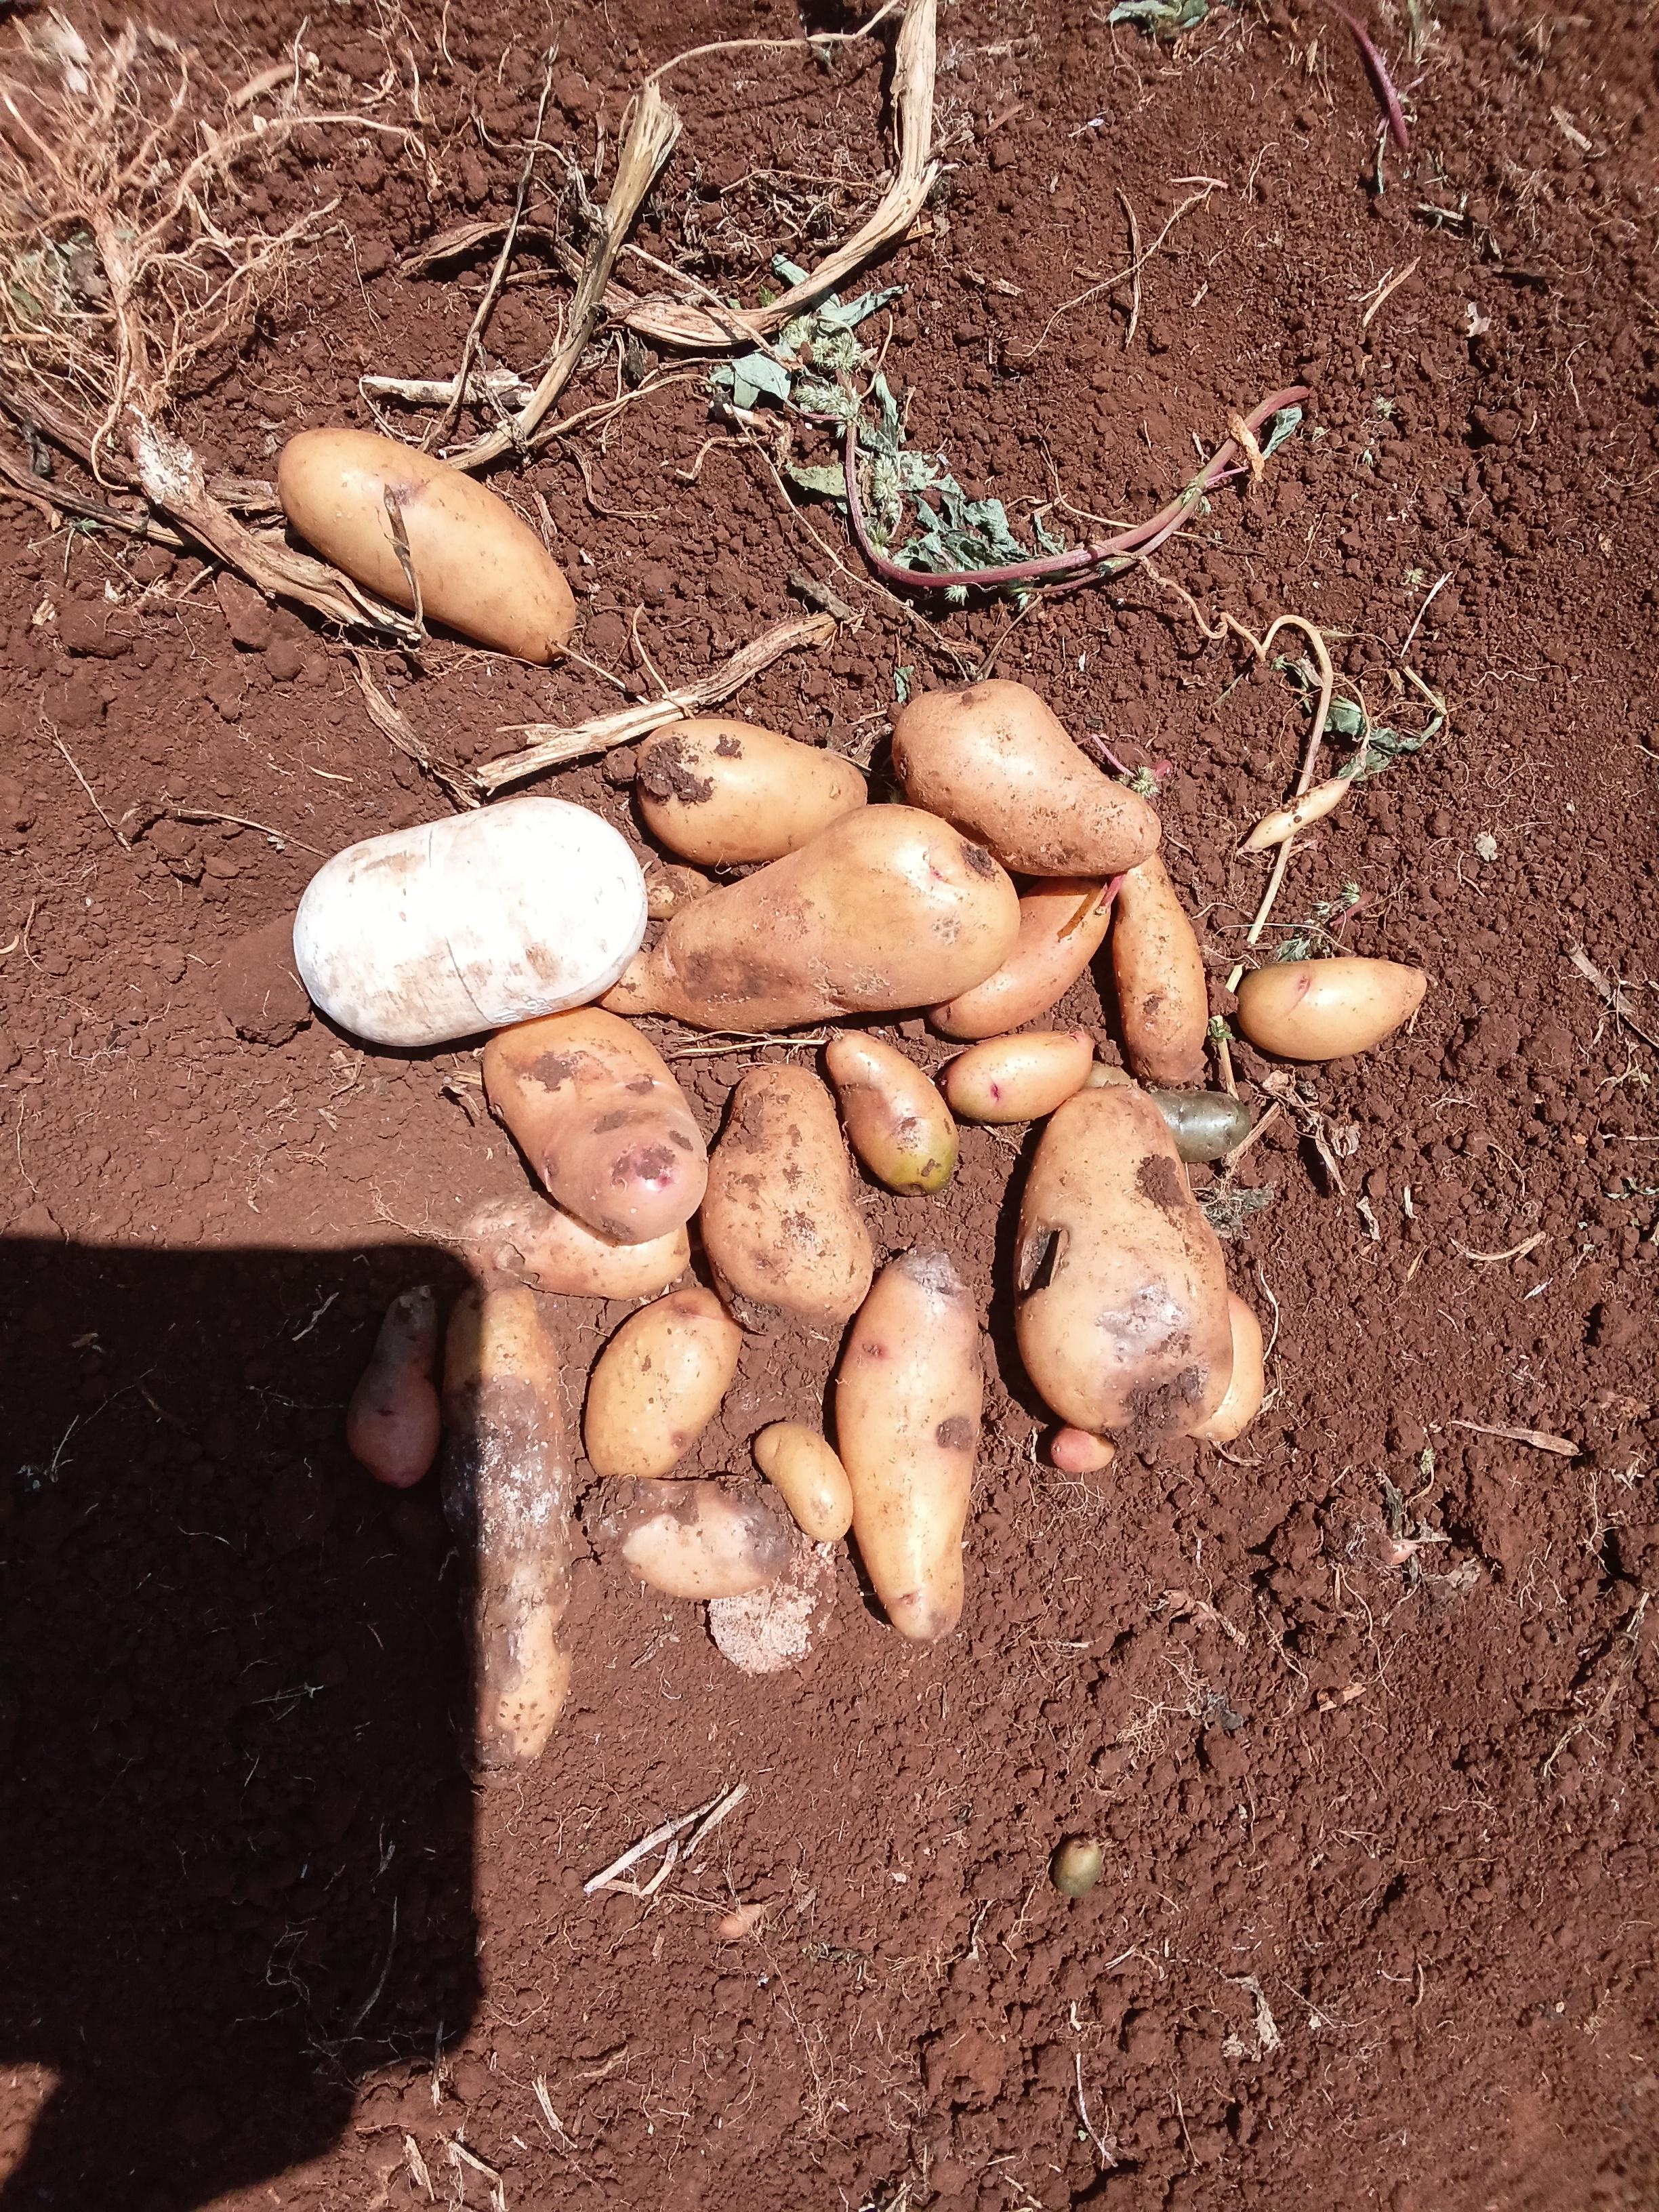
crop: potato
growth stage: harvest
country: Kenya
